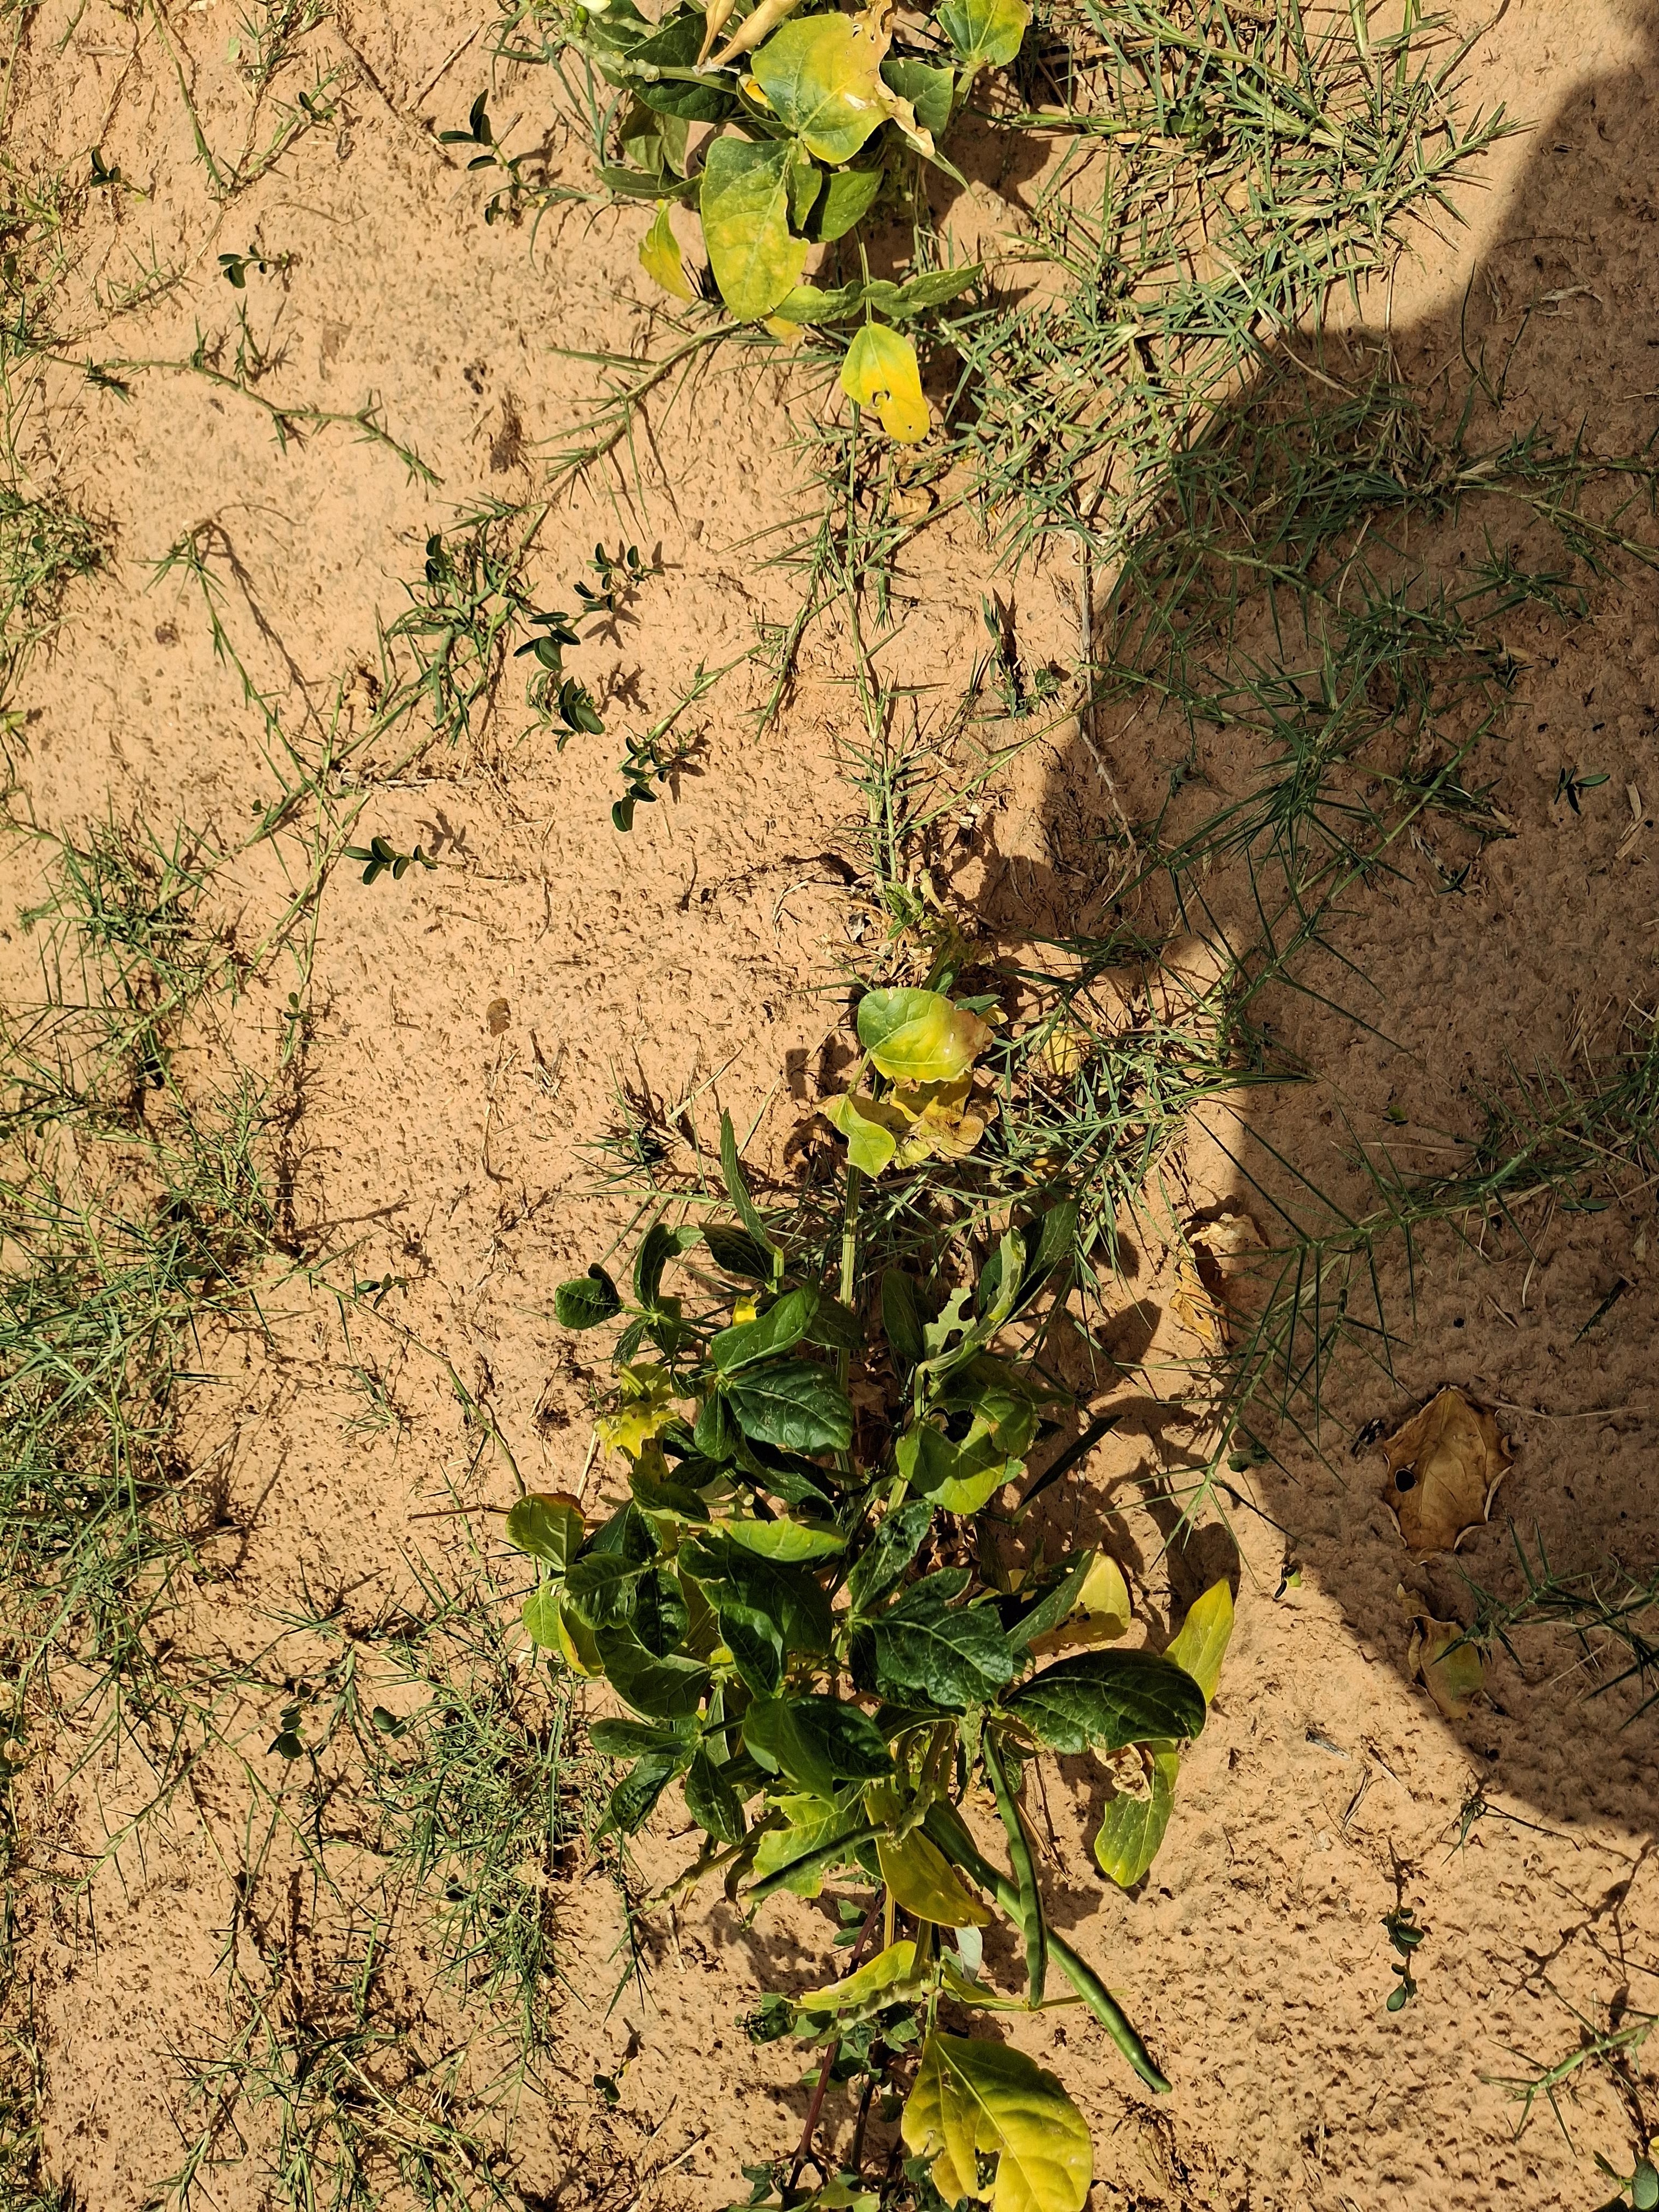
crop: cowpea
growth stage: harvest maturity
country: Nigeria
